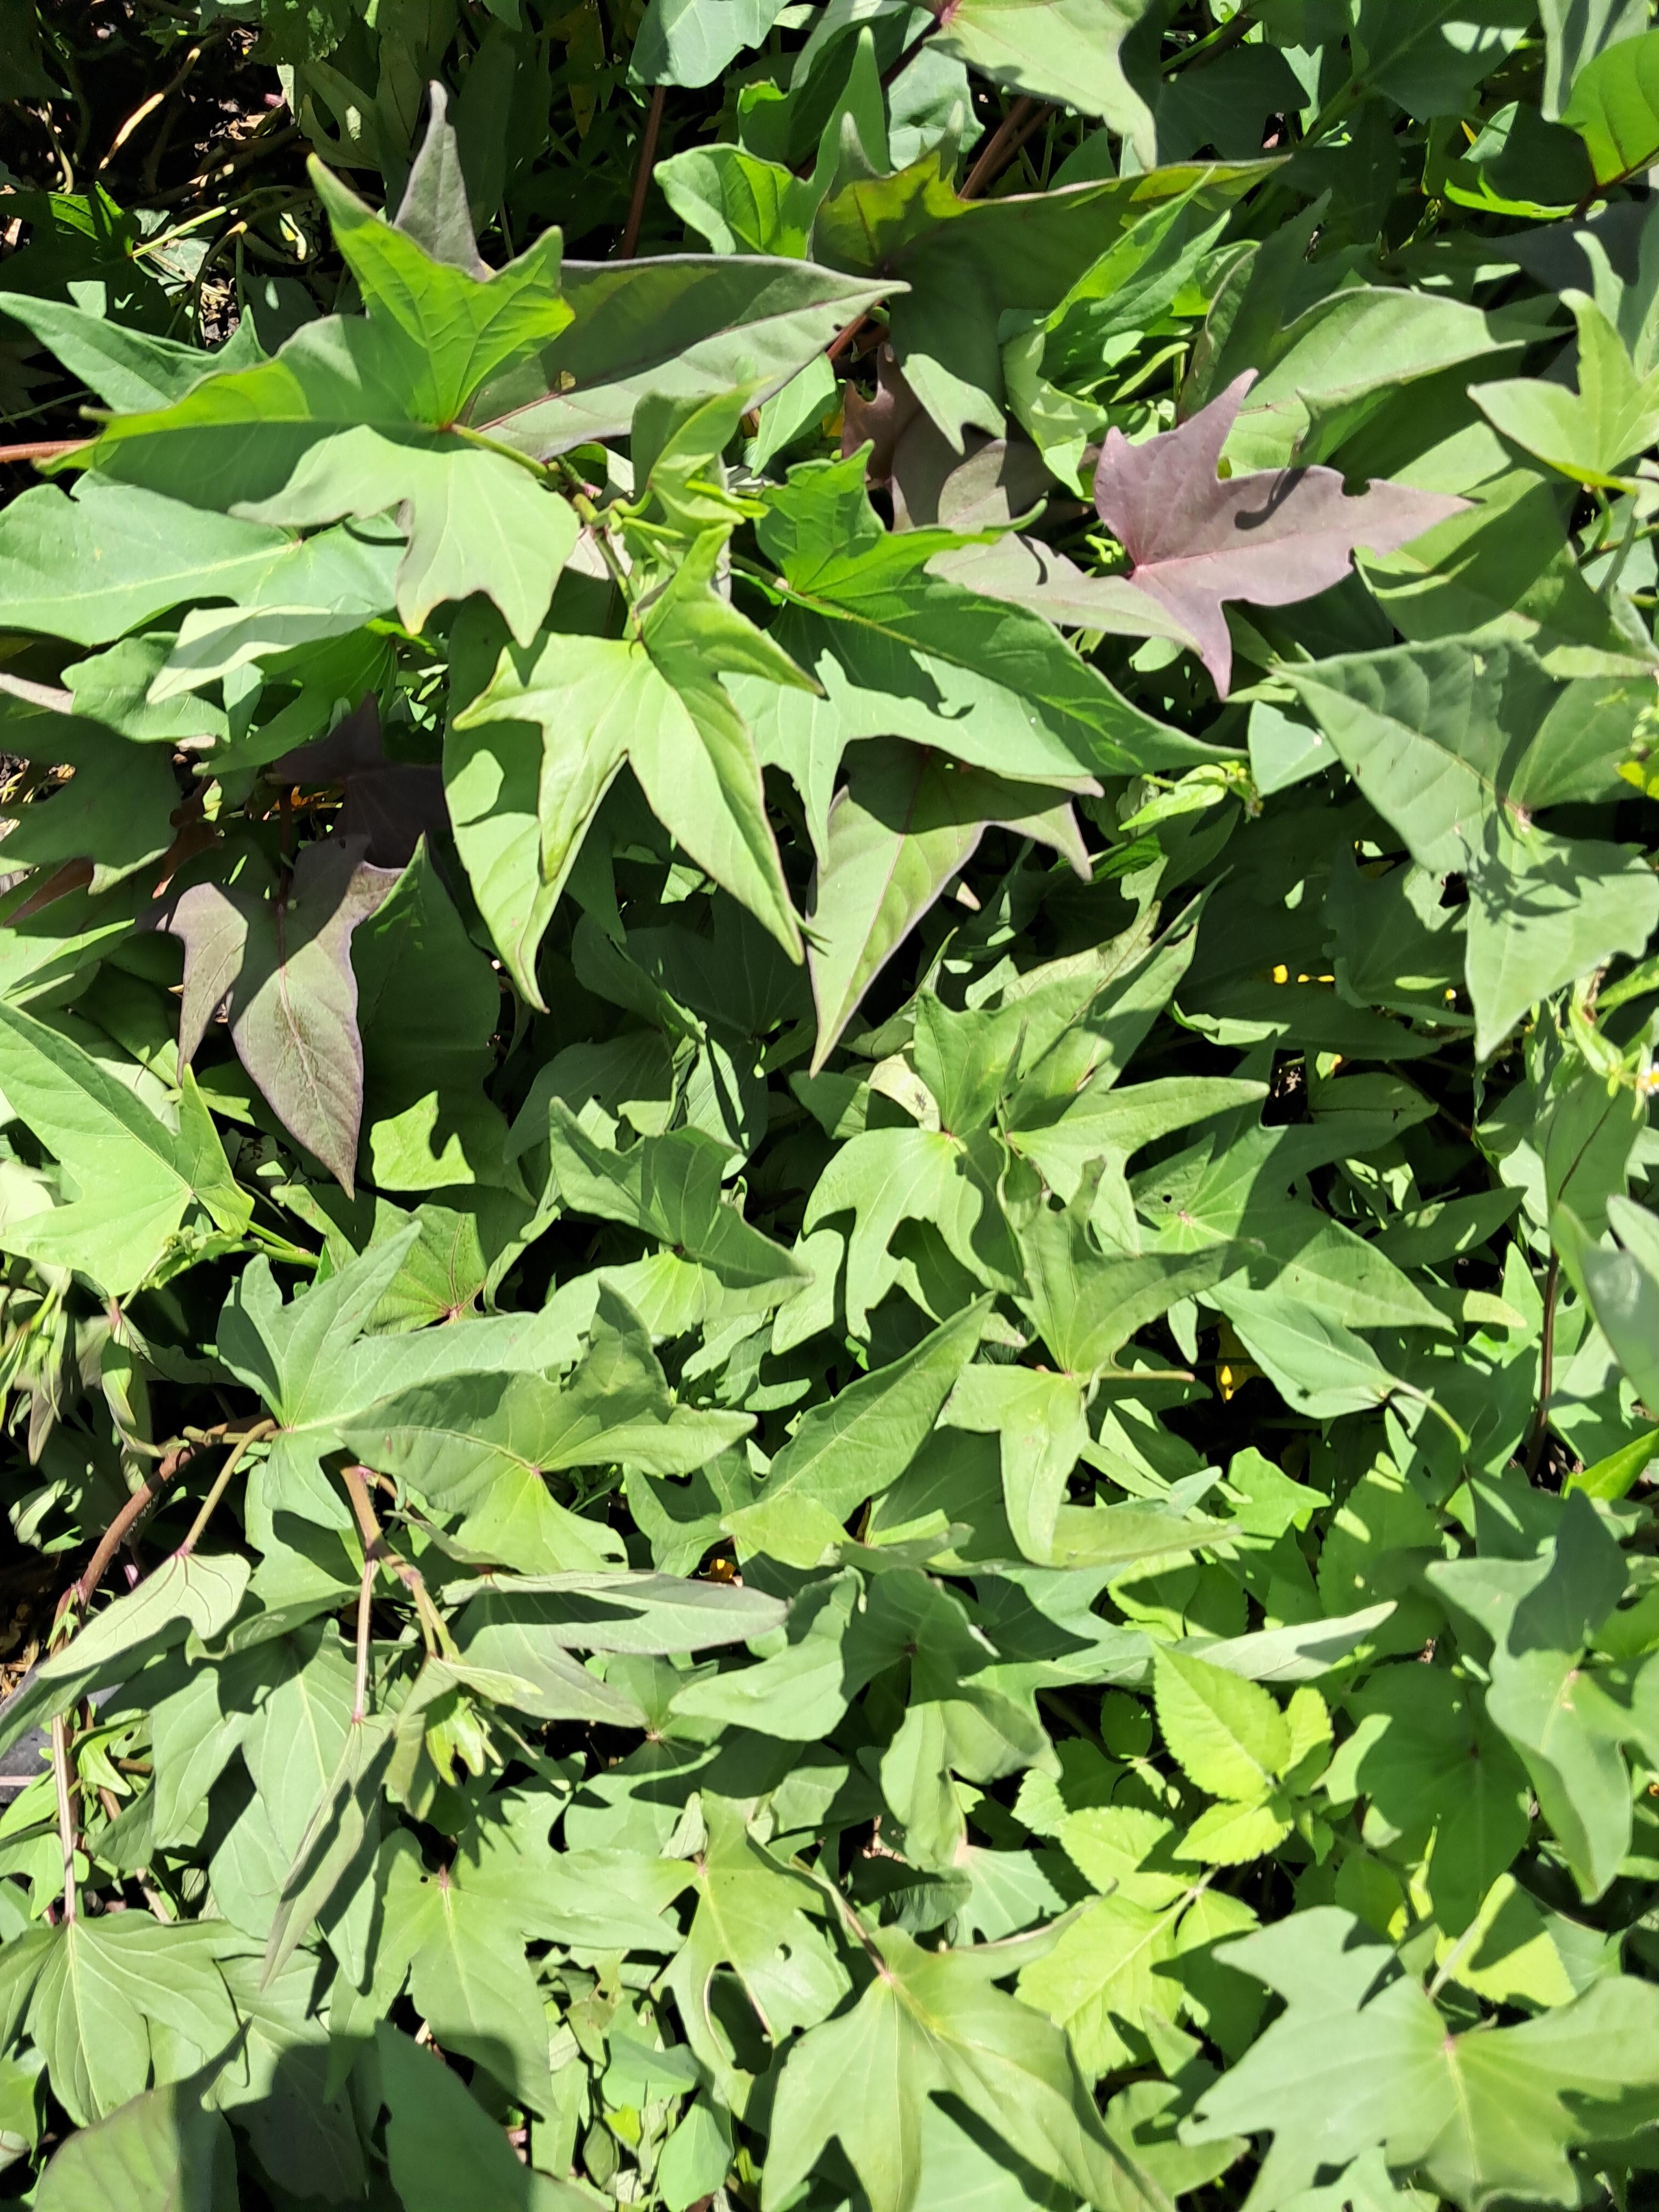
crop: sweet potato
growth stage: vegetative
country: Tanzania
